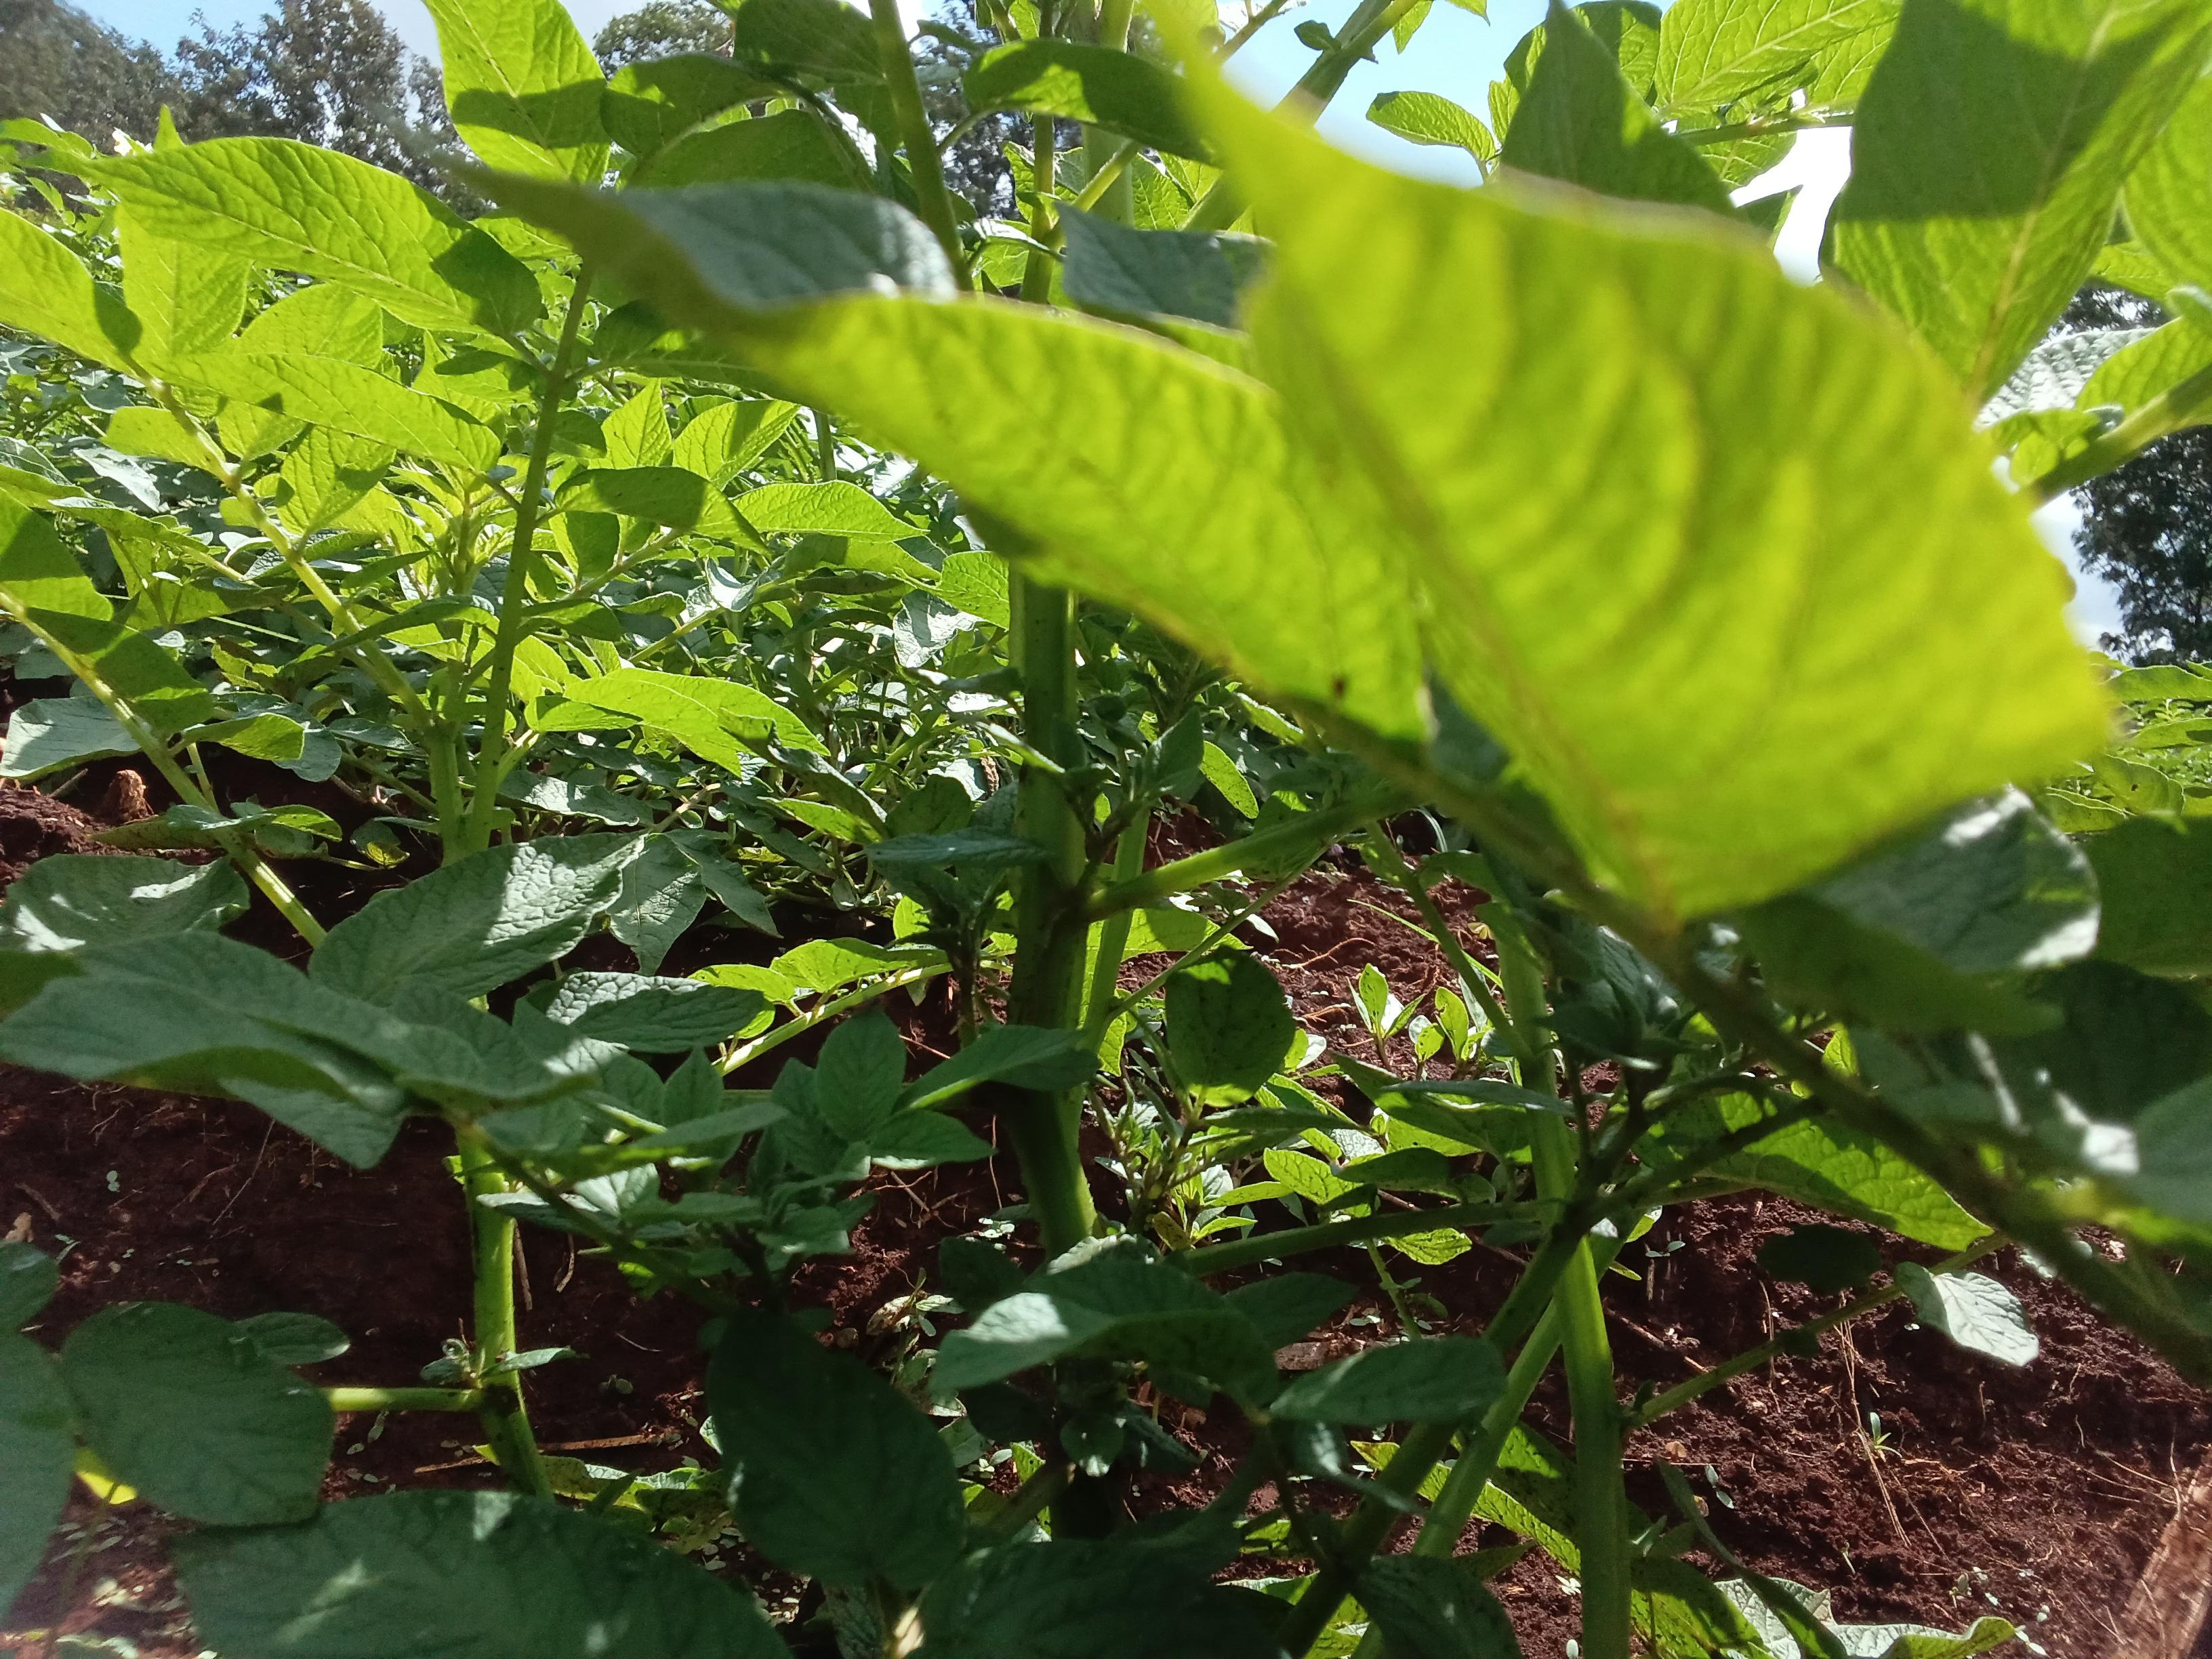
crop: potato
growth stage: flowering
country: Kenya
